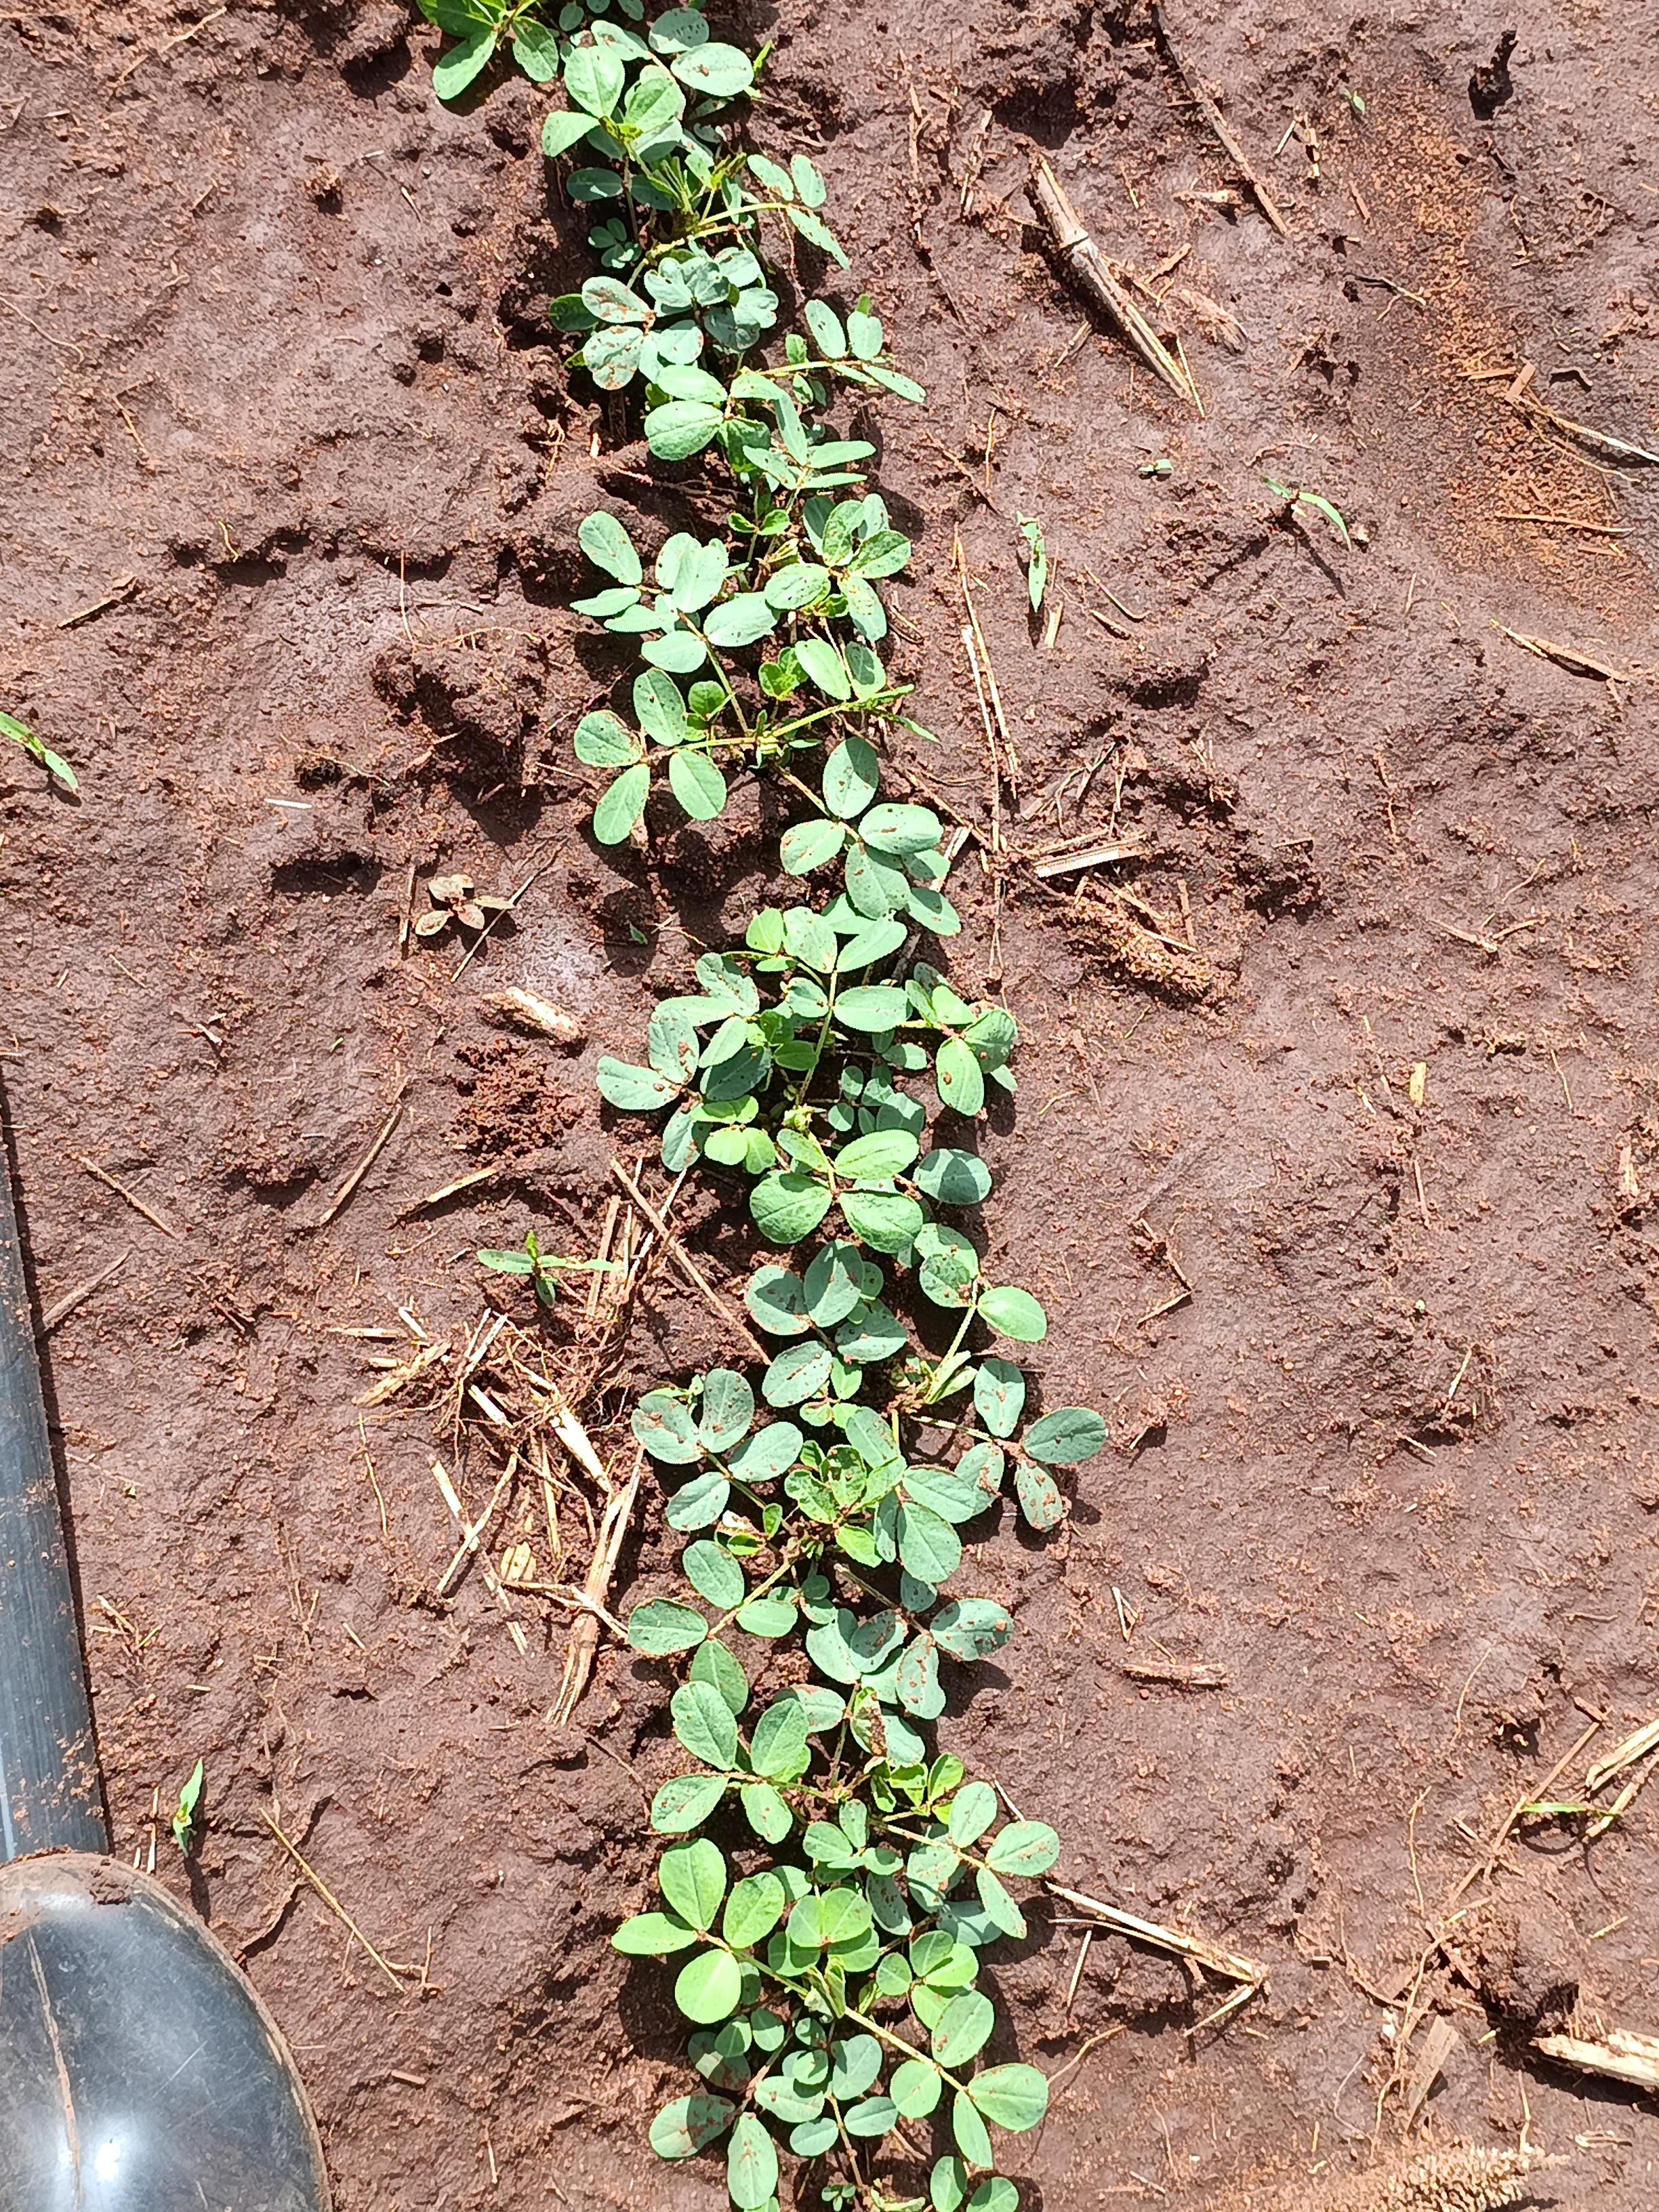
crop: groundnut
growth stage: vegetative
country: Kenya
